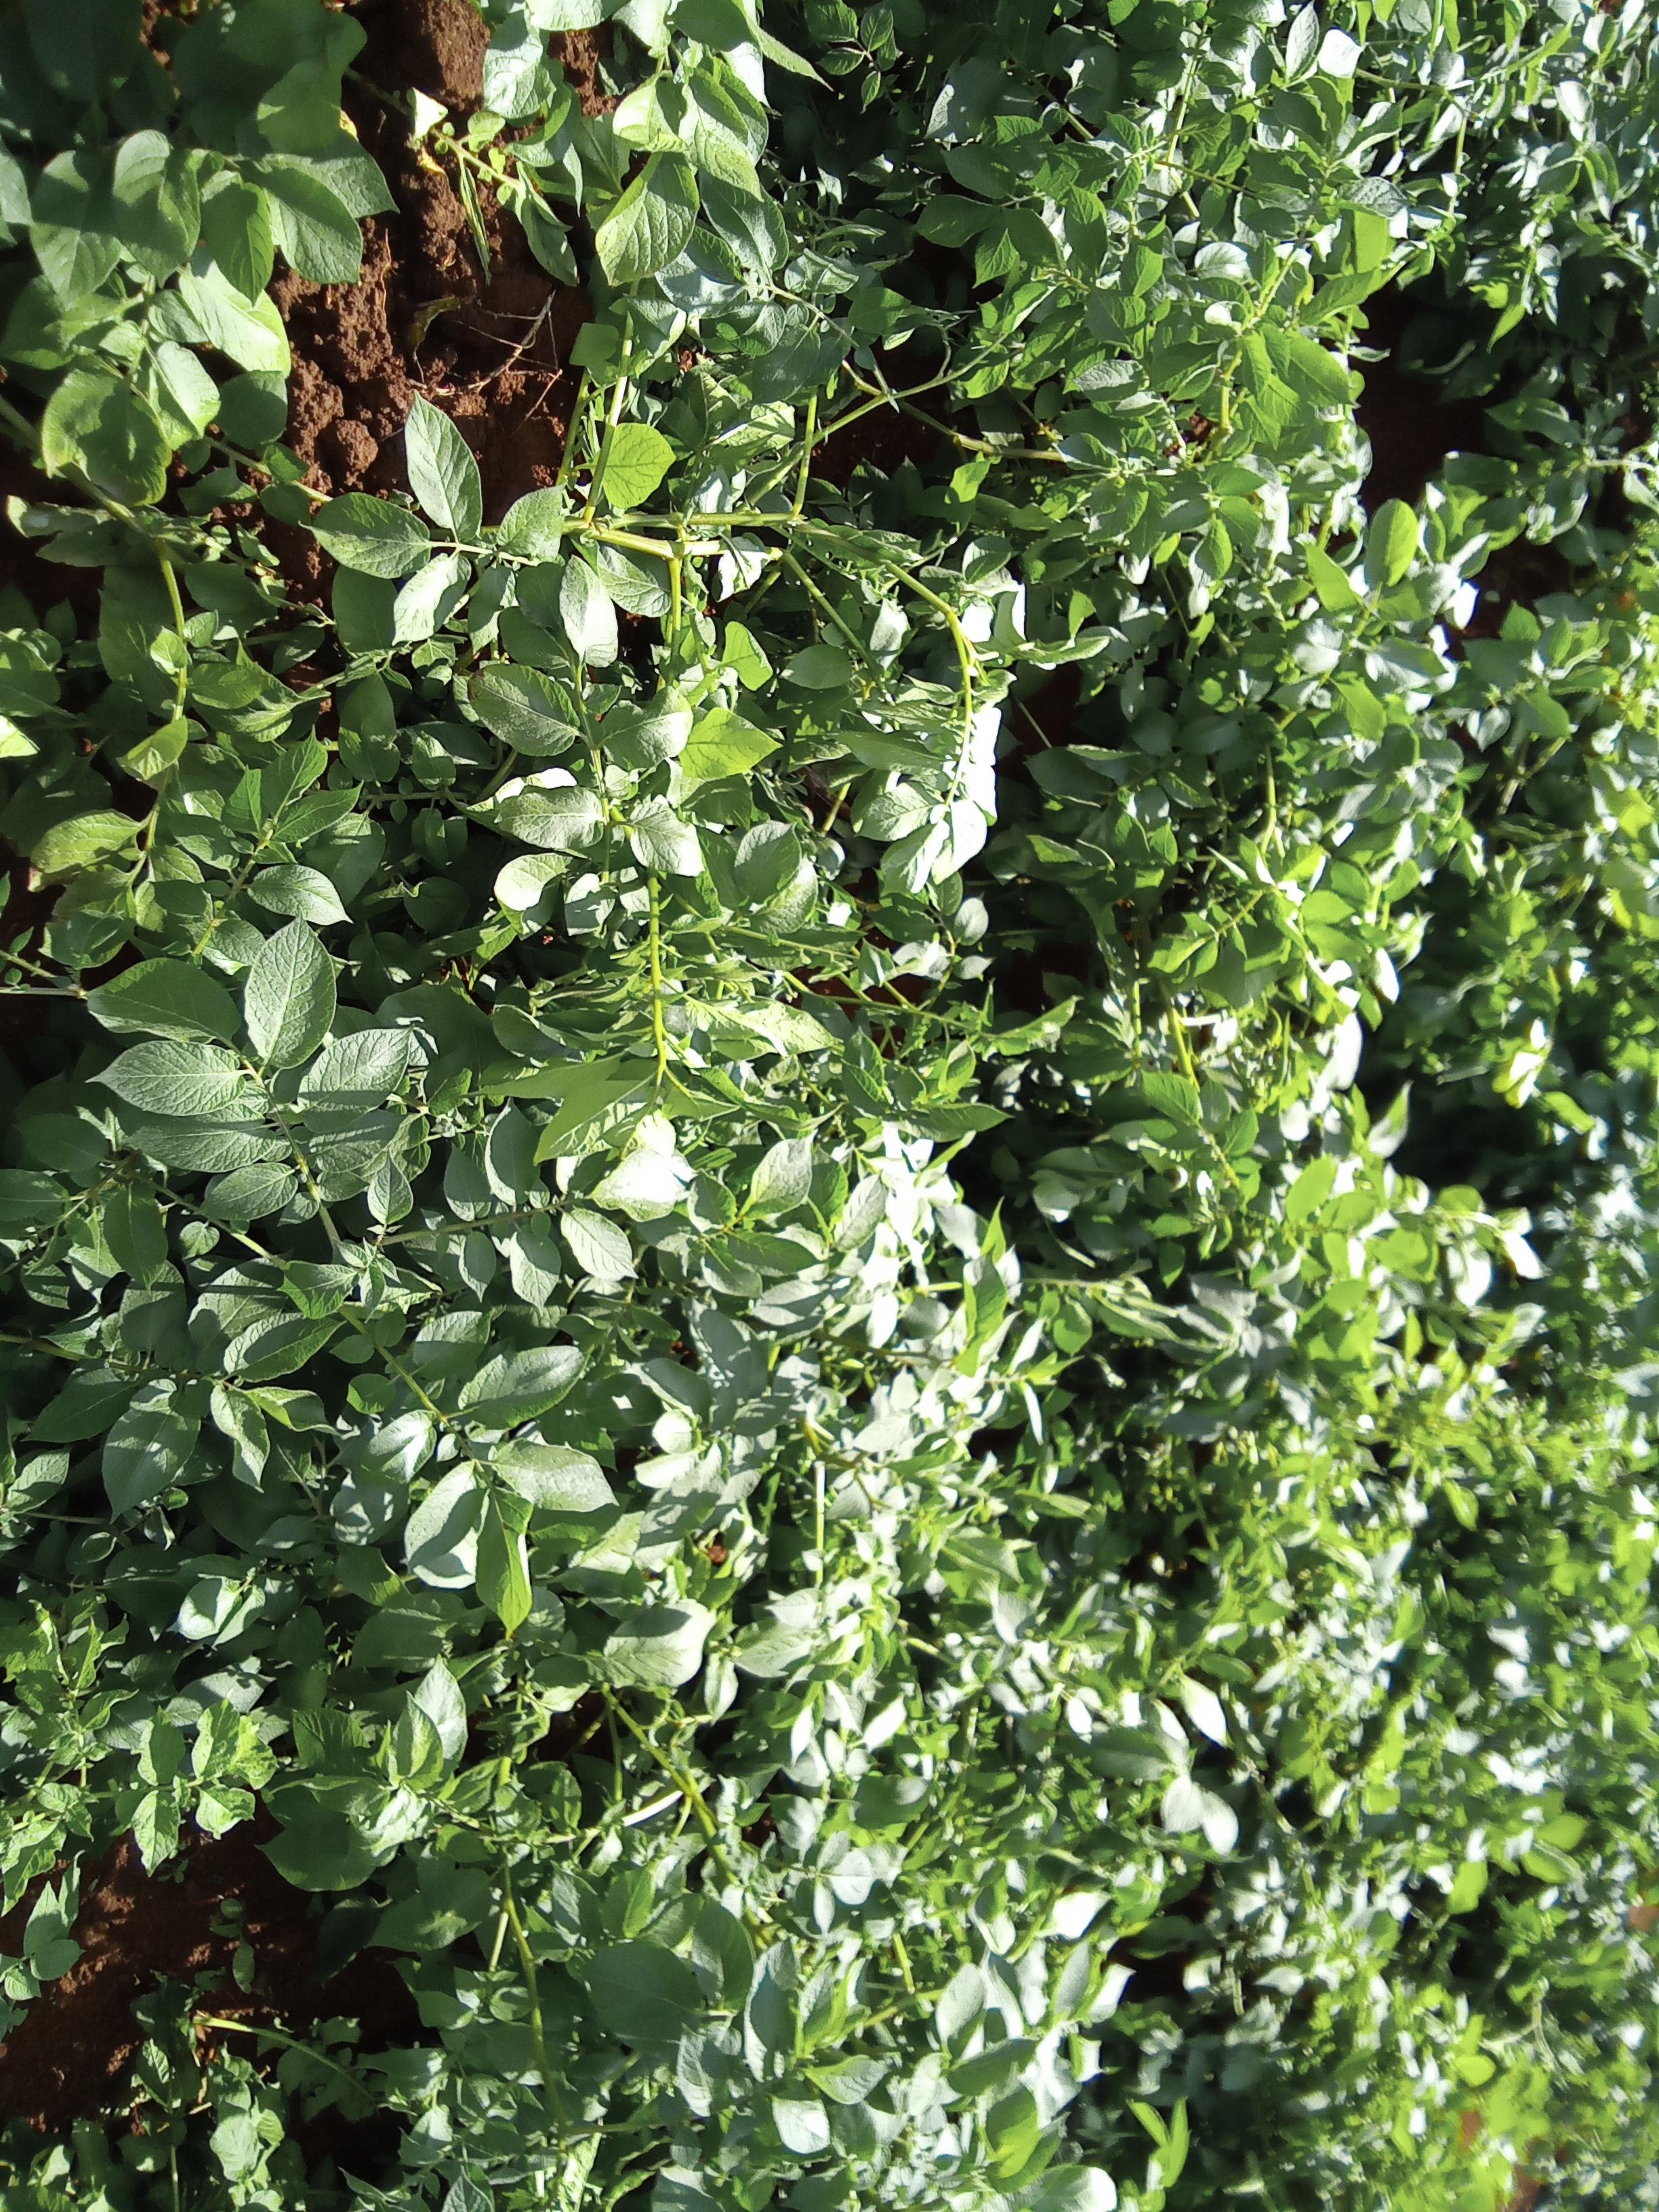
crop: potato
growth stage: vegetative
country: Kenya
